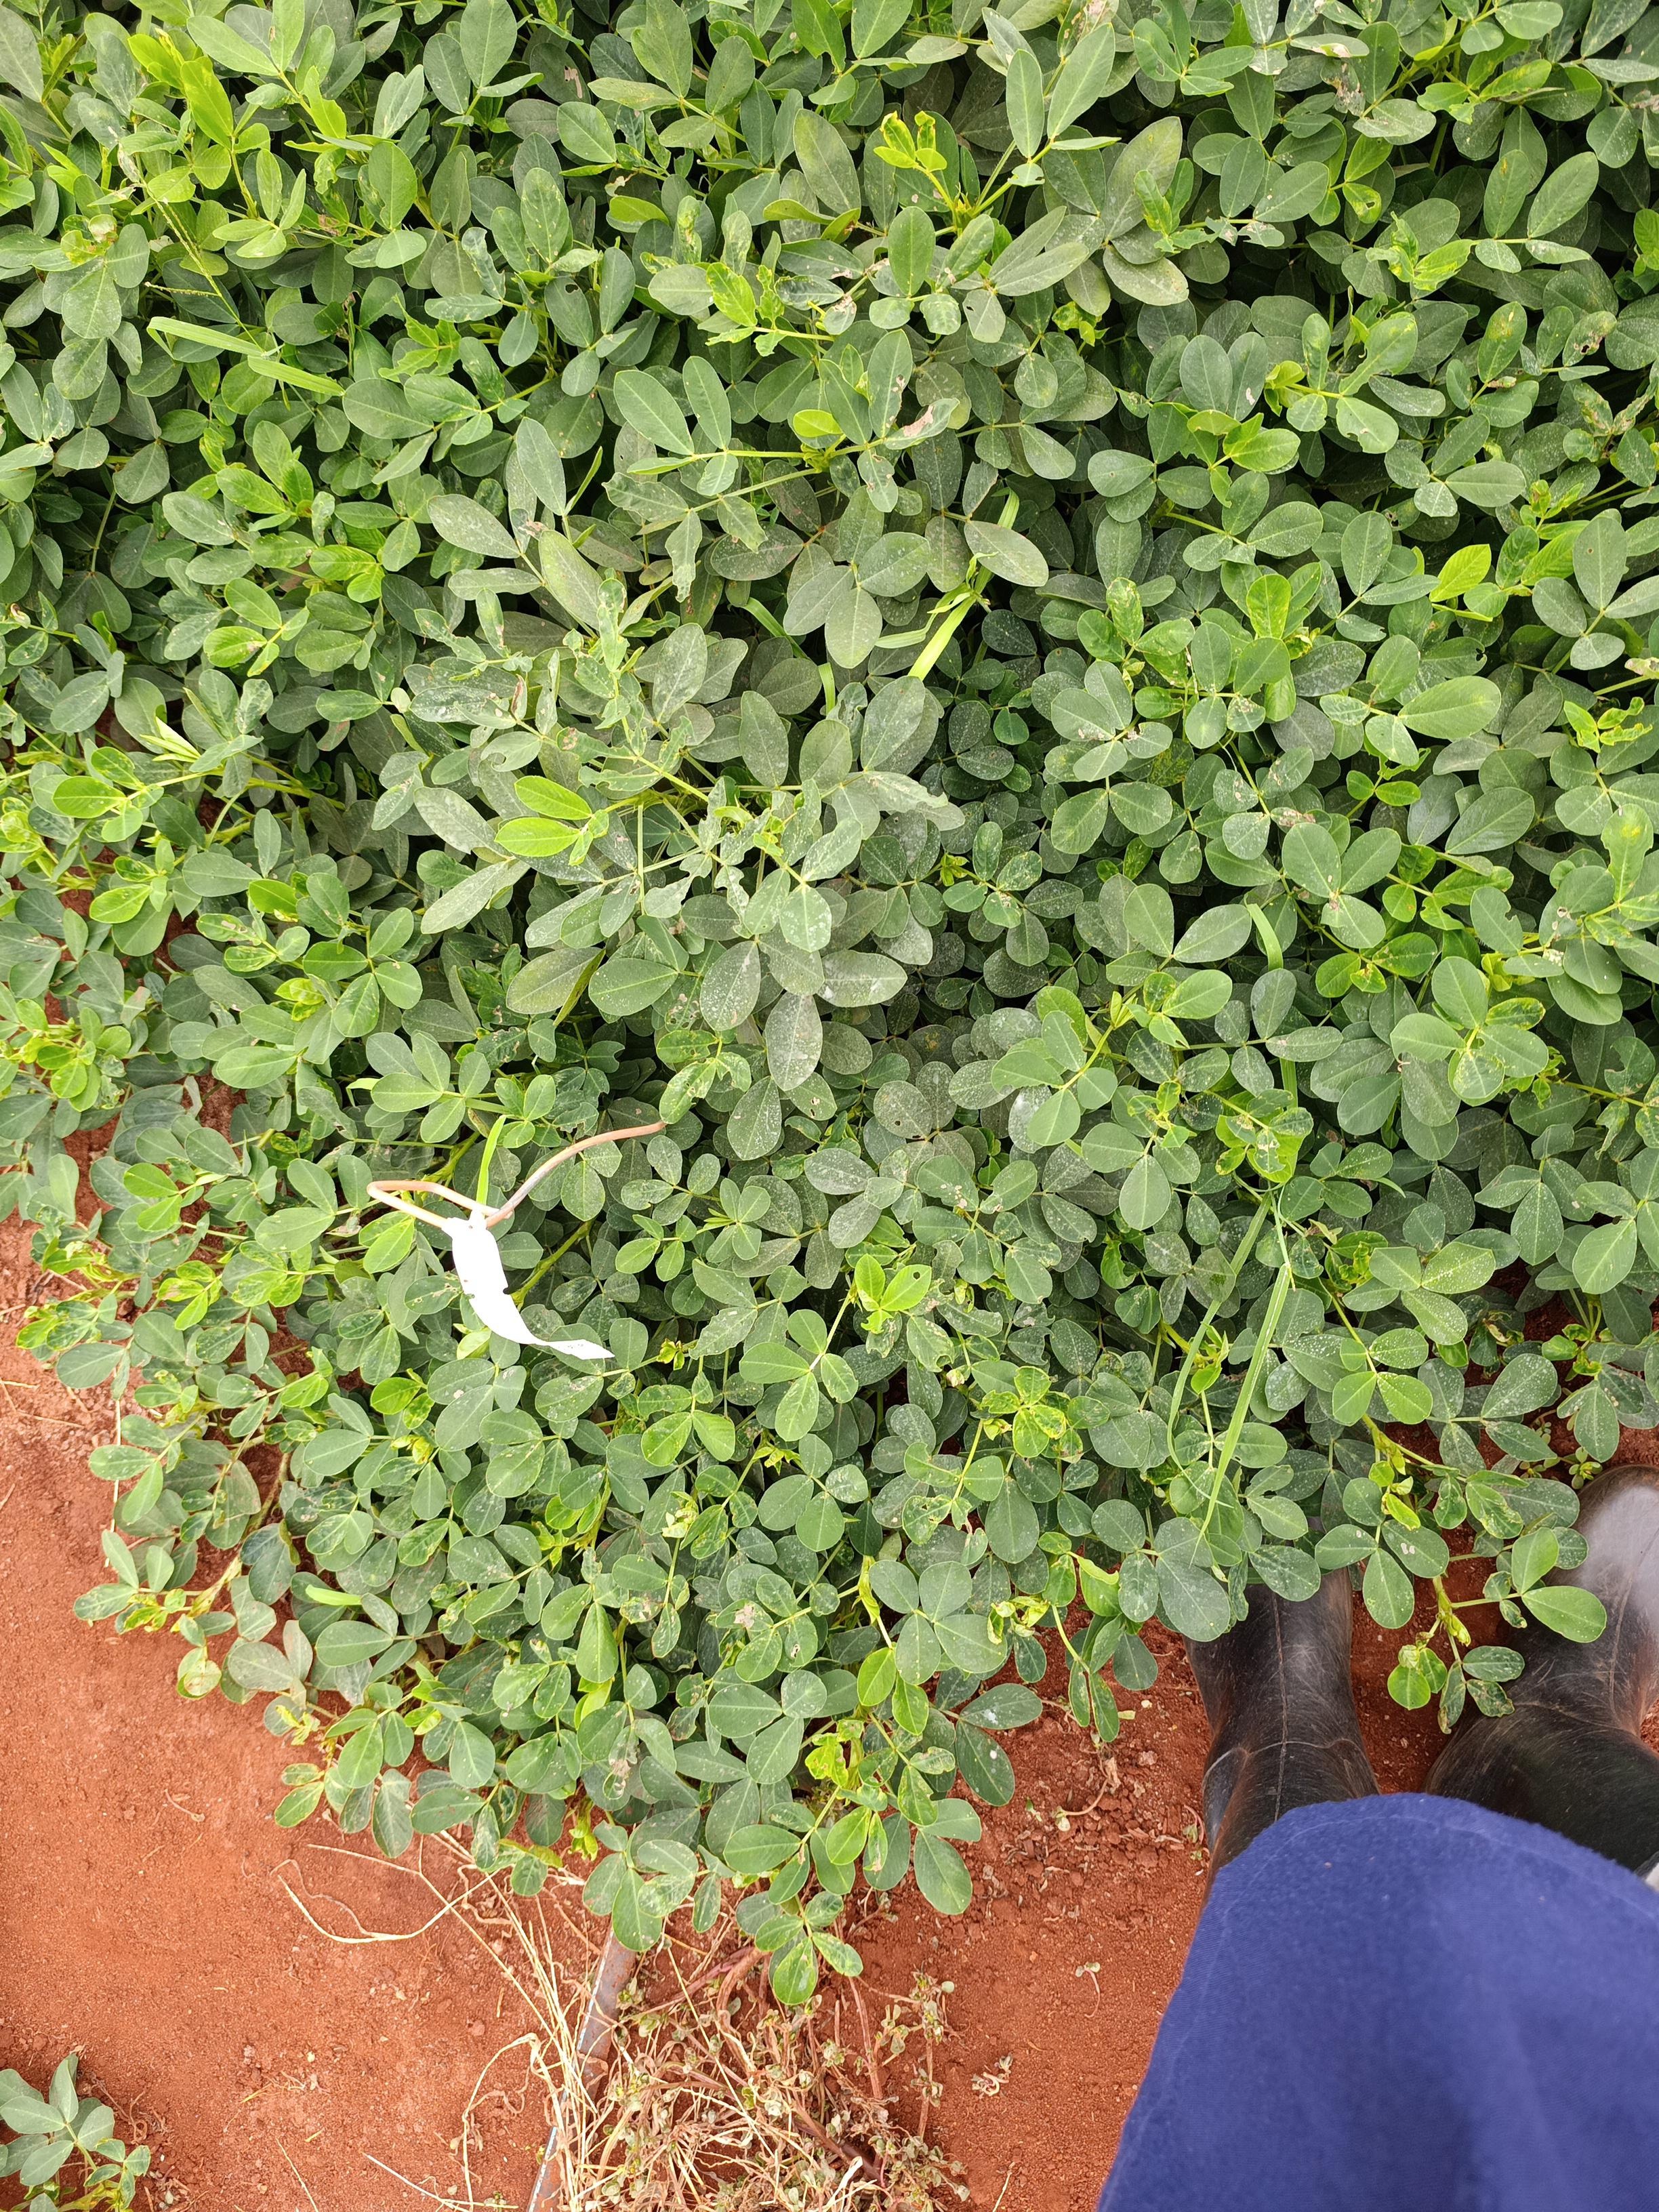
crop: groundnut
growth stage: pegging
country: Kenya
